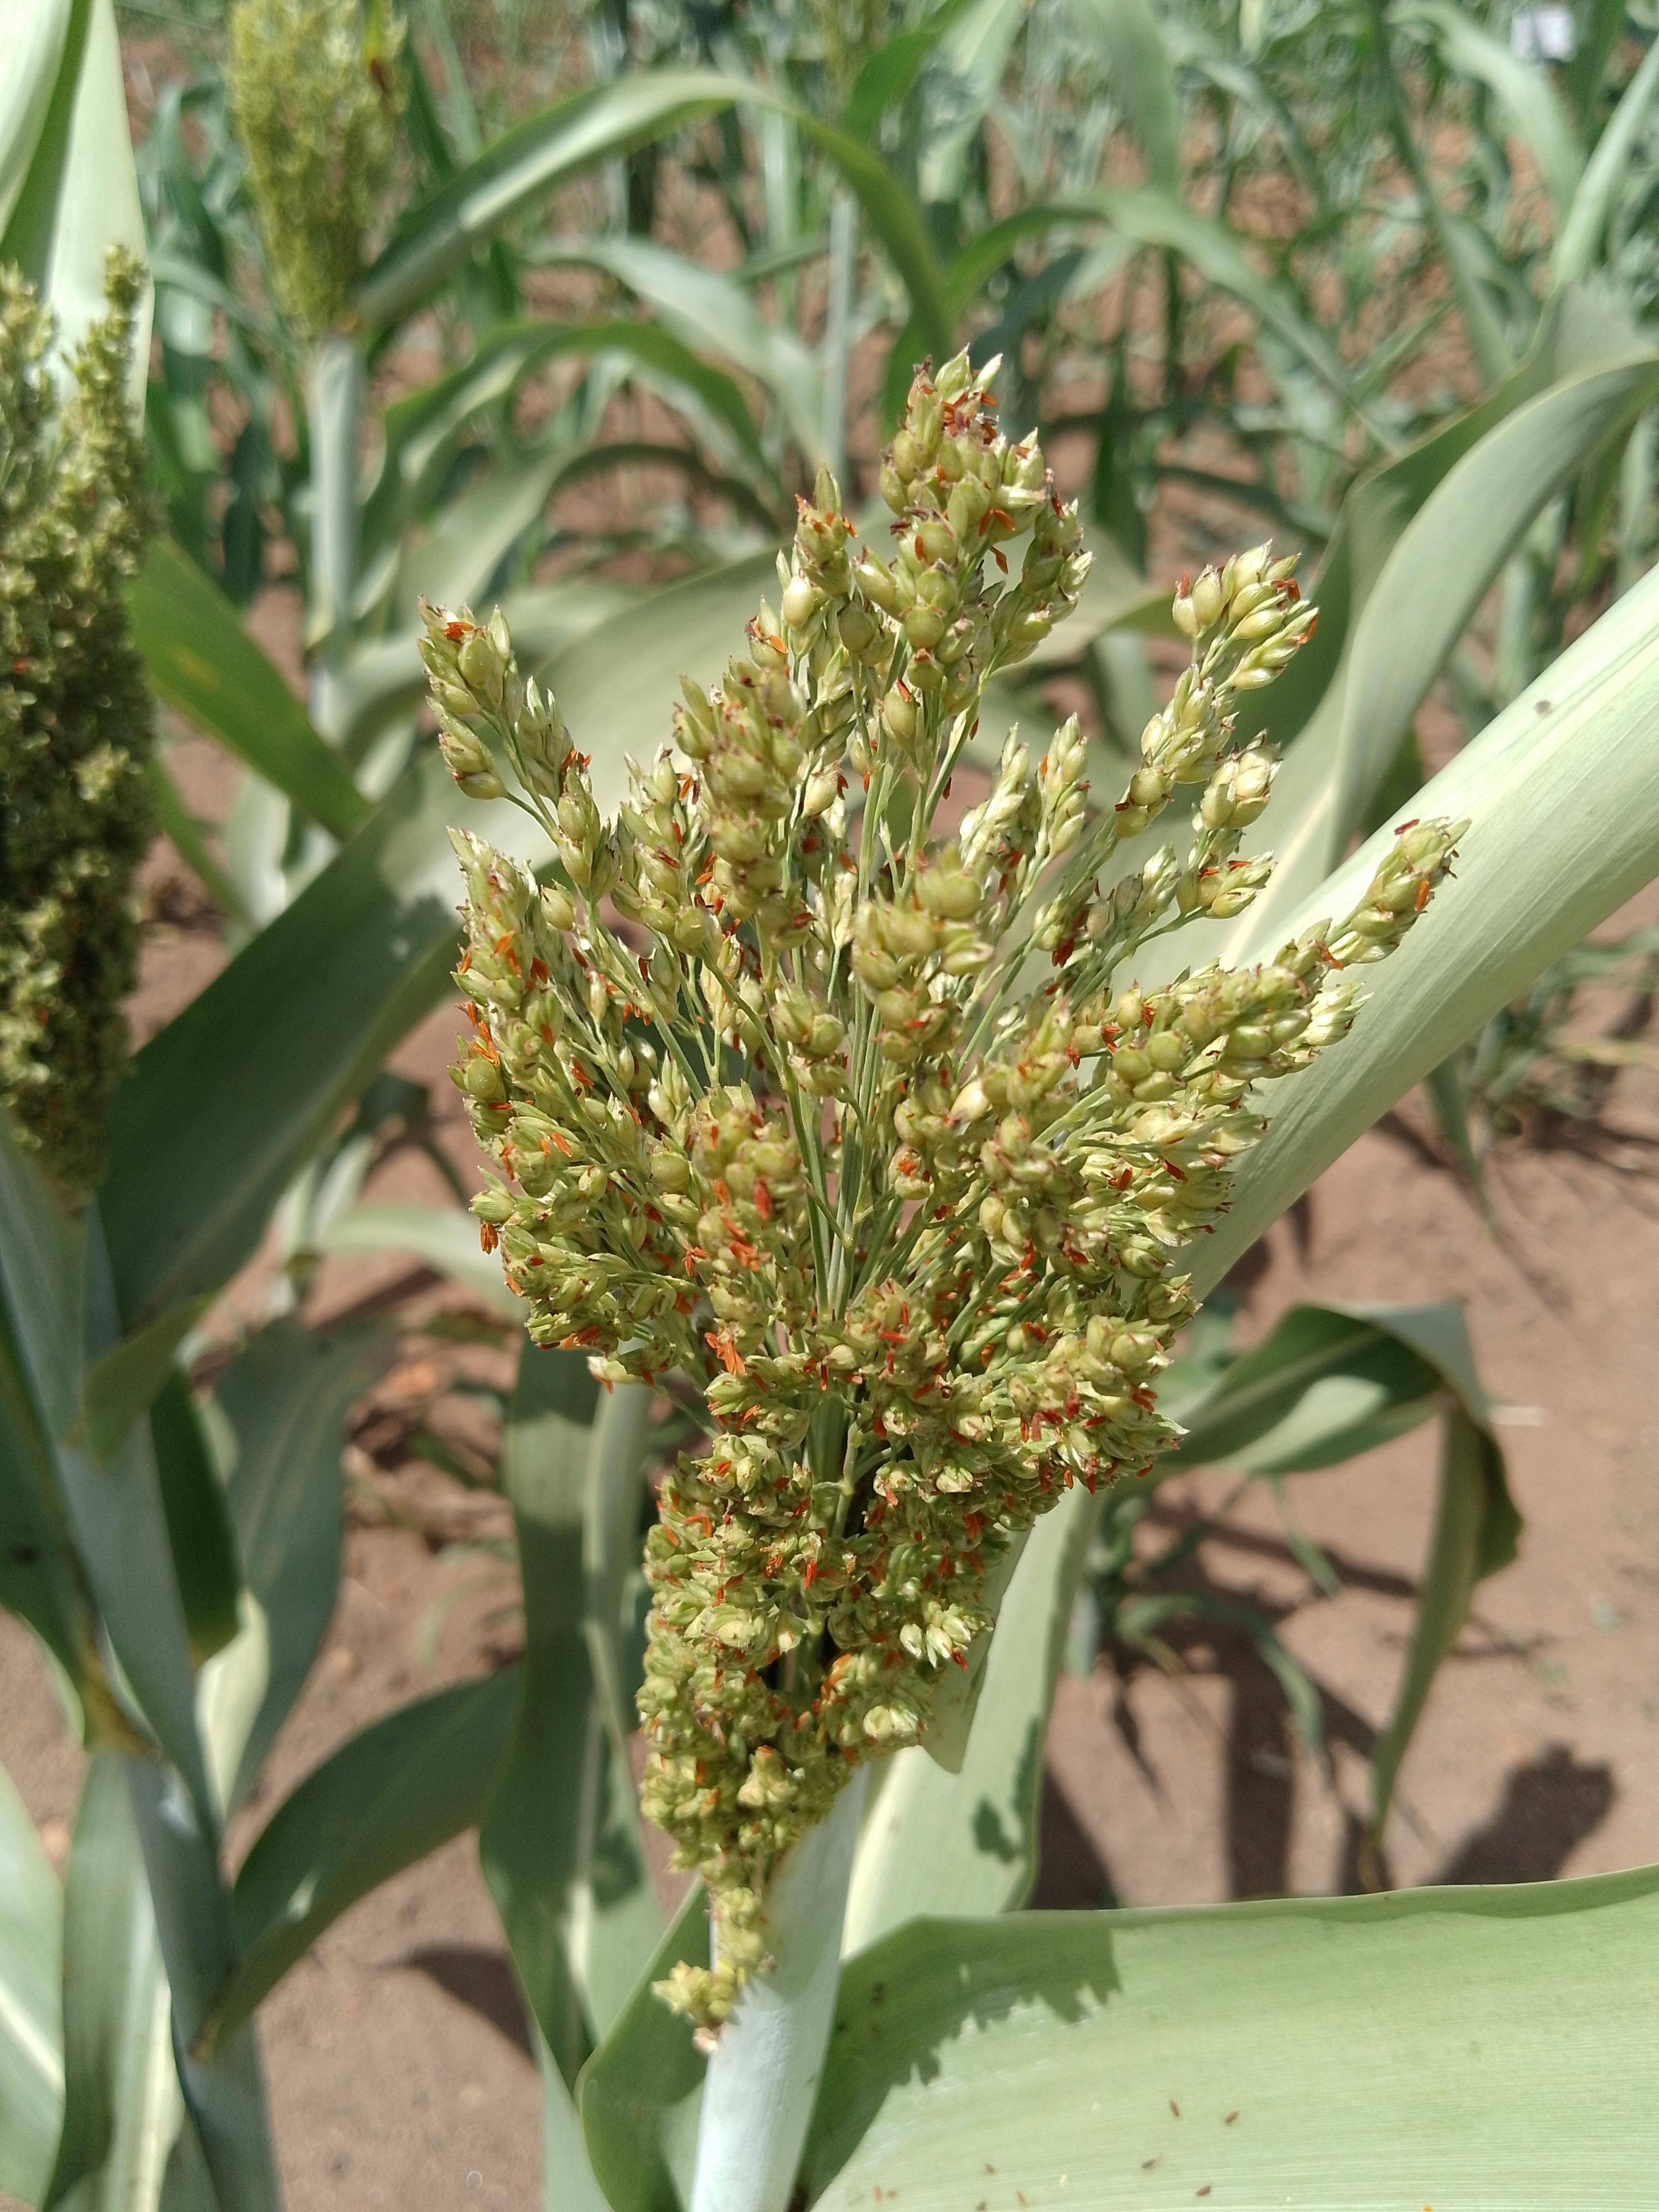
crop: sorghum
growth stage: filling grain
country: Malawi
